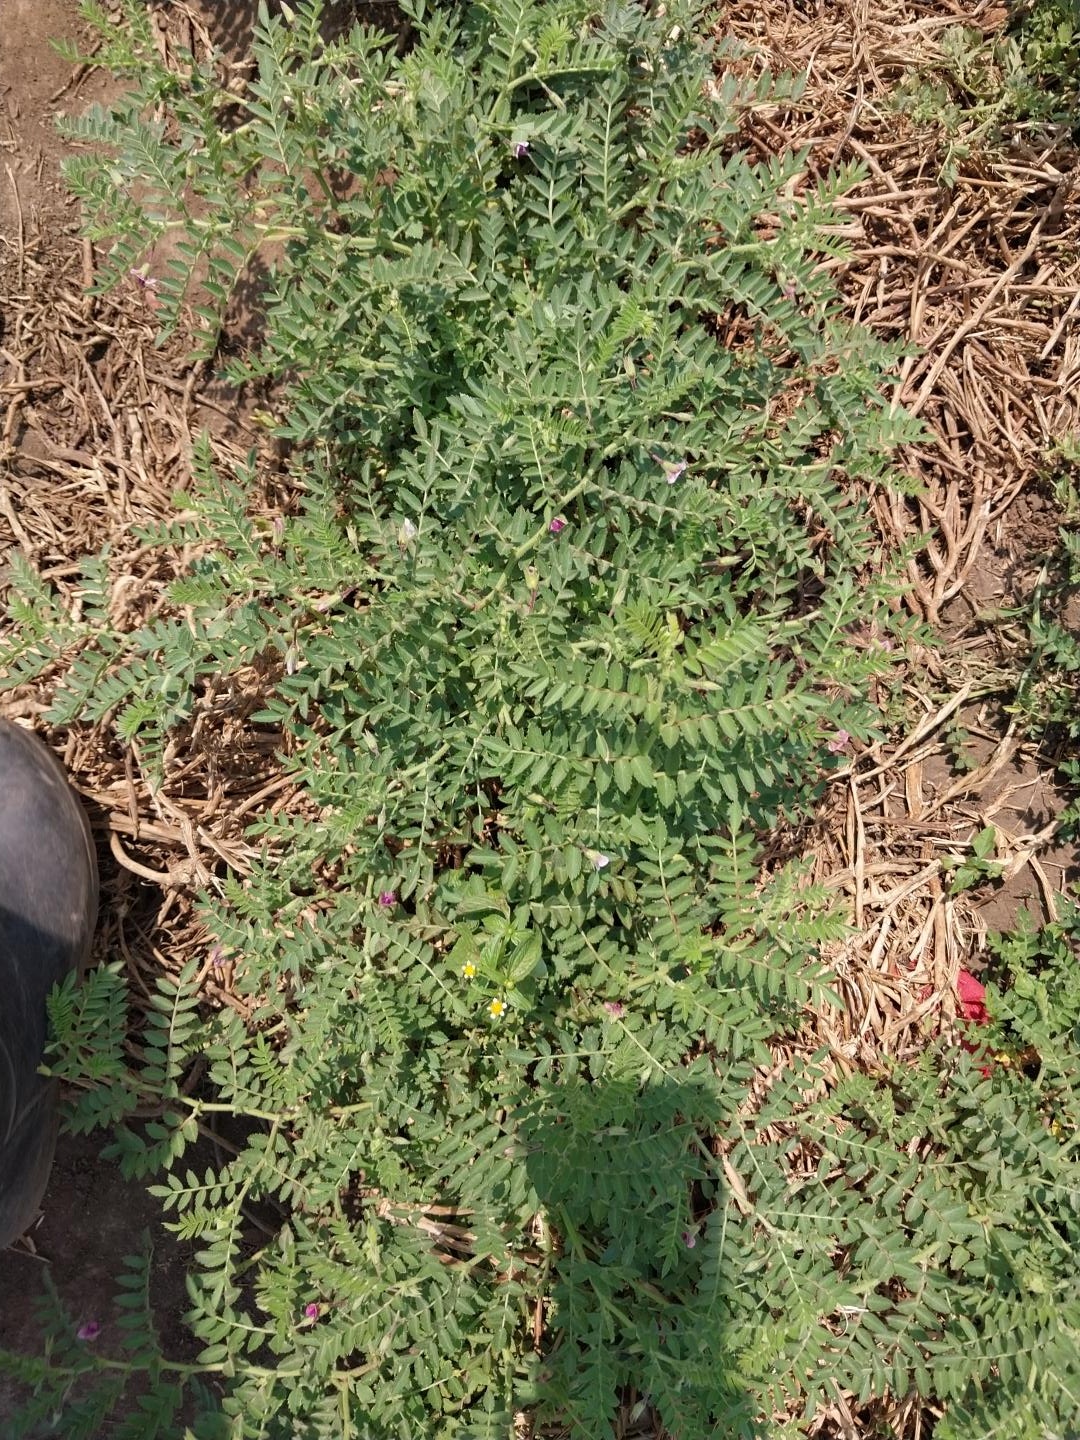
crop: chickpea
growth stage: flowering
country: Tanzania
